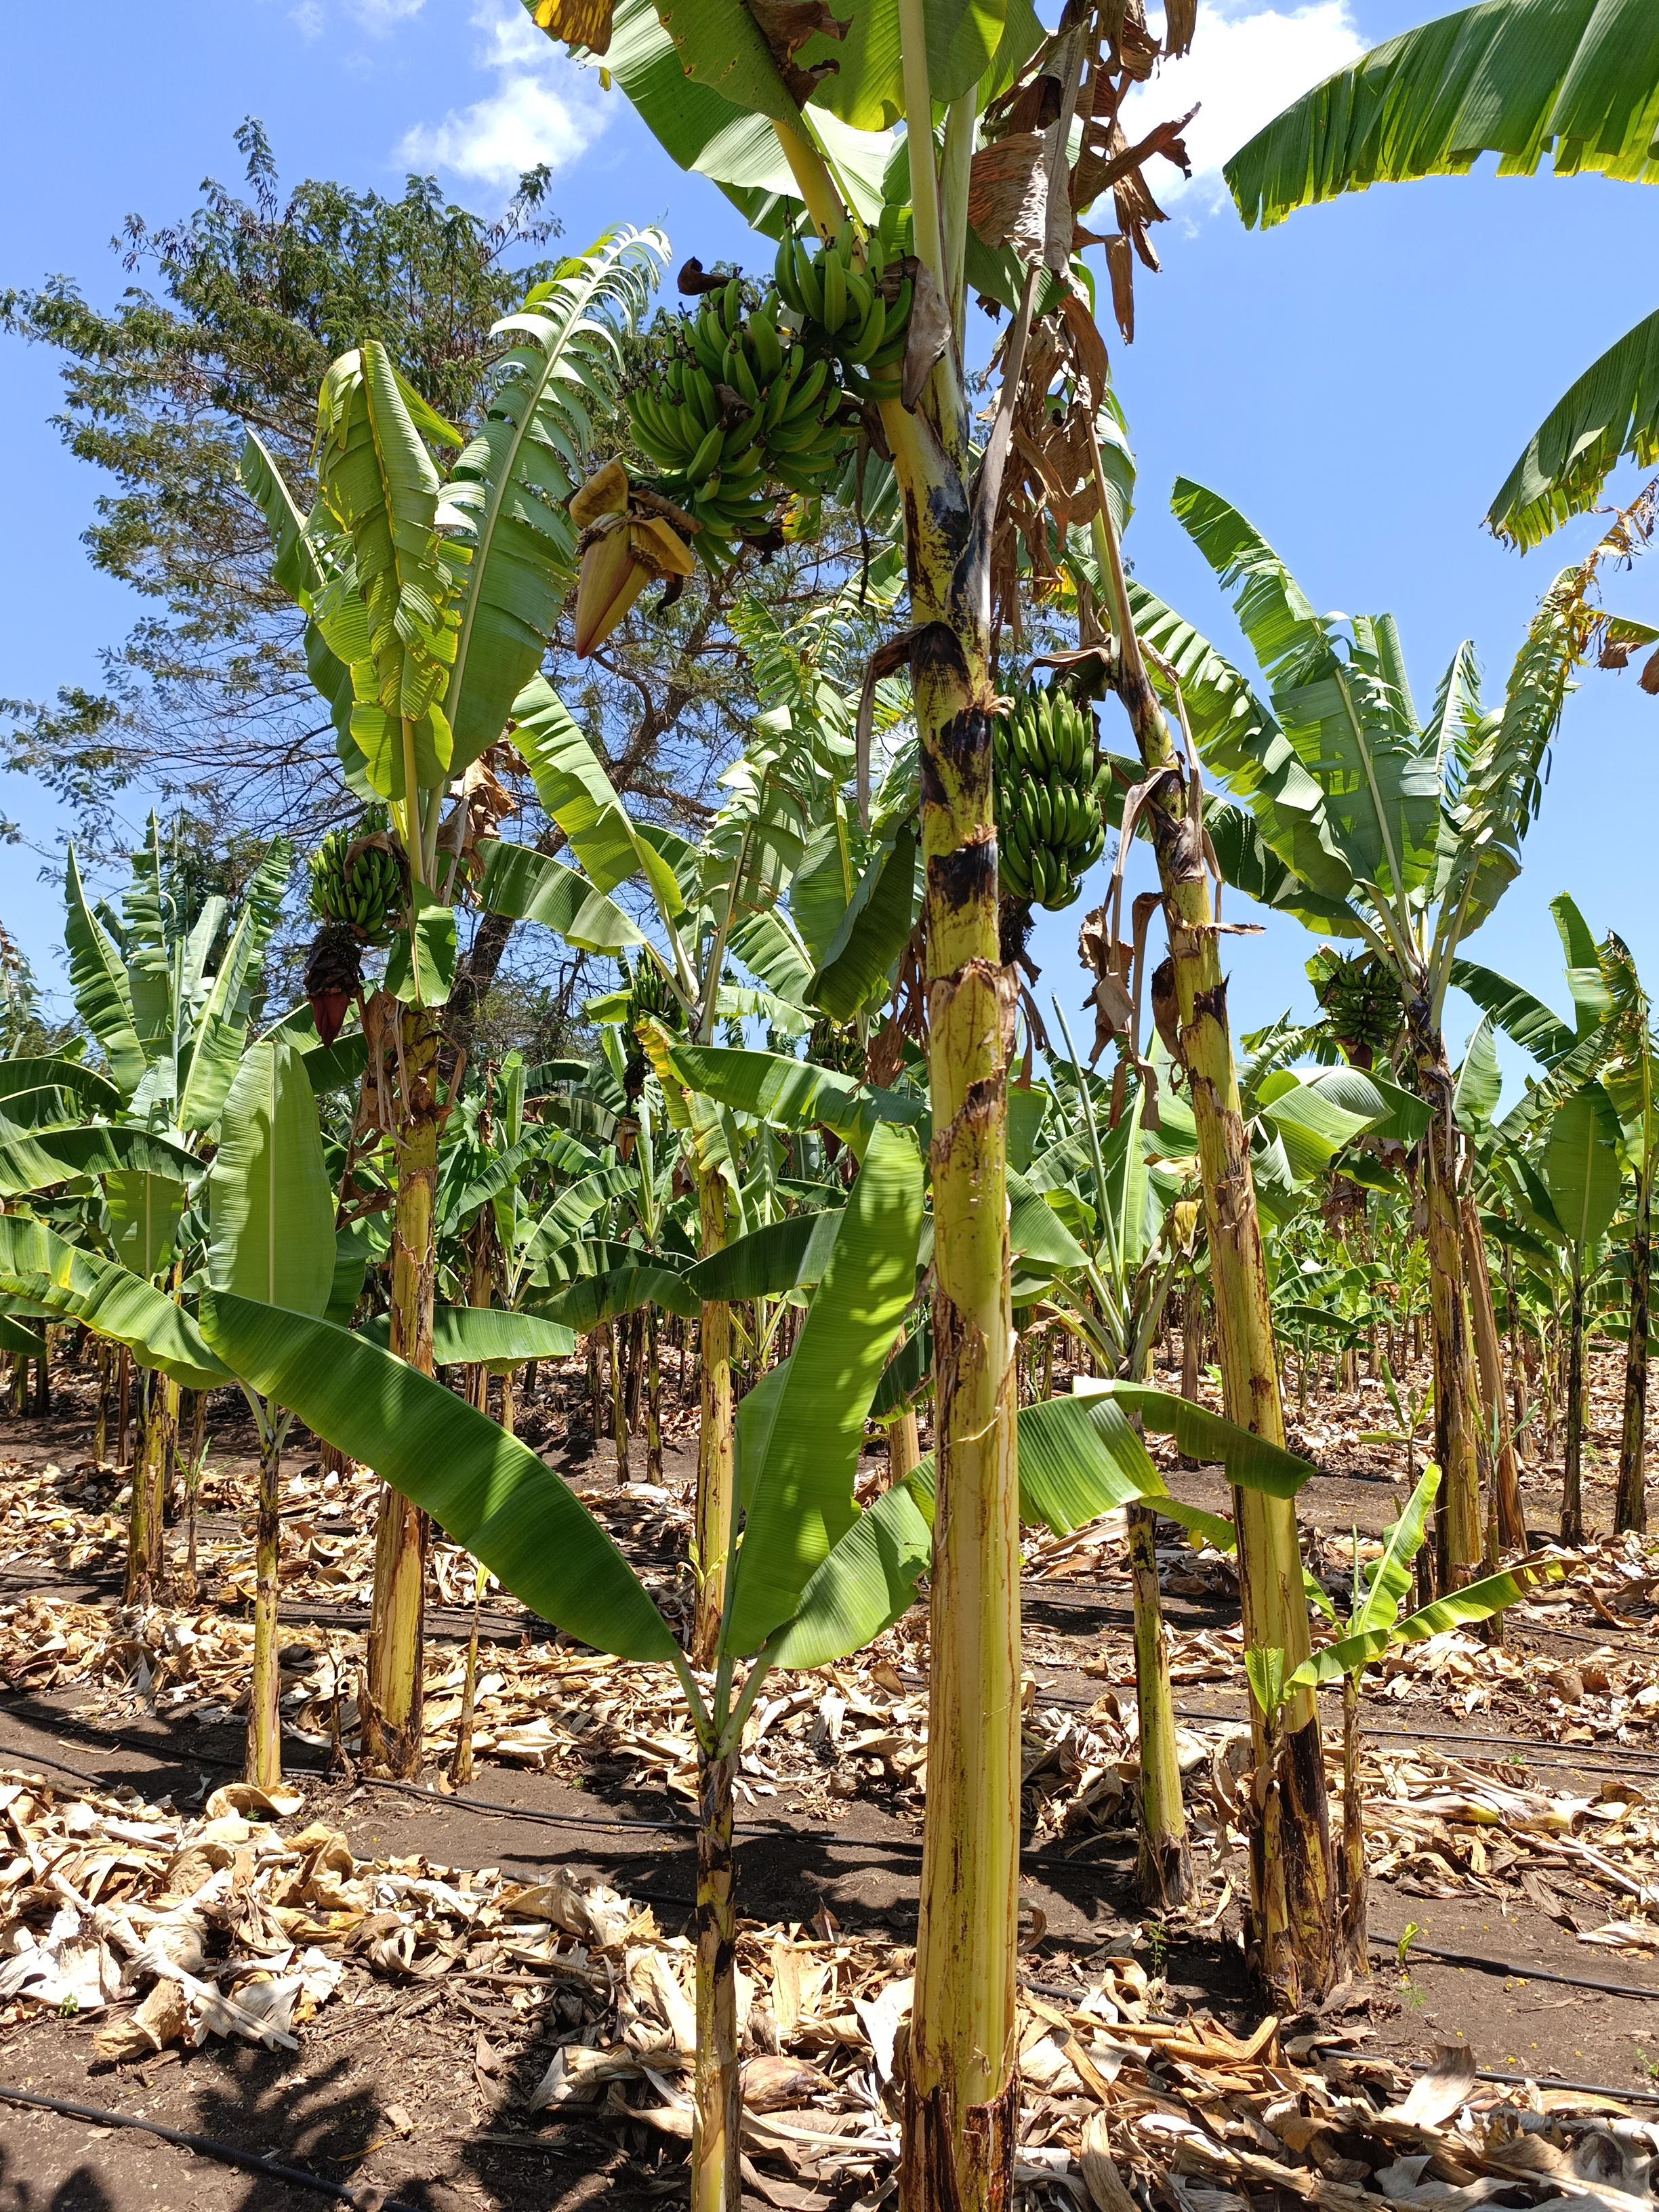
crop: banana
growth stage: development fruit
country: Tanzania
